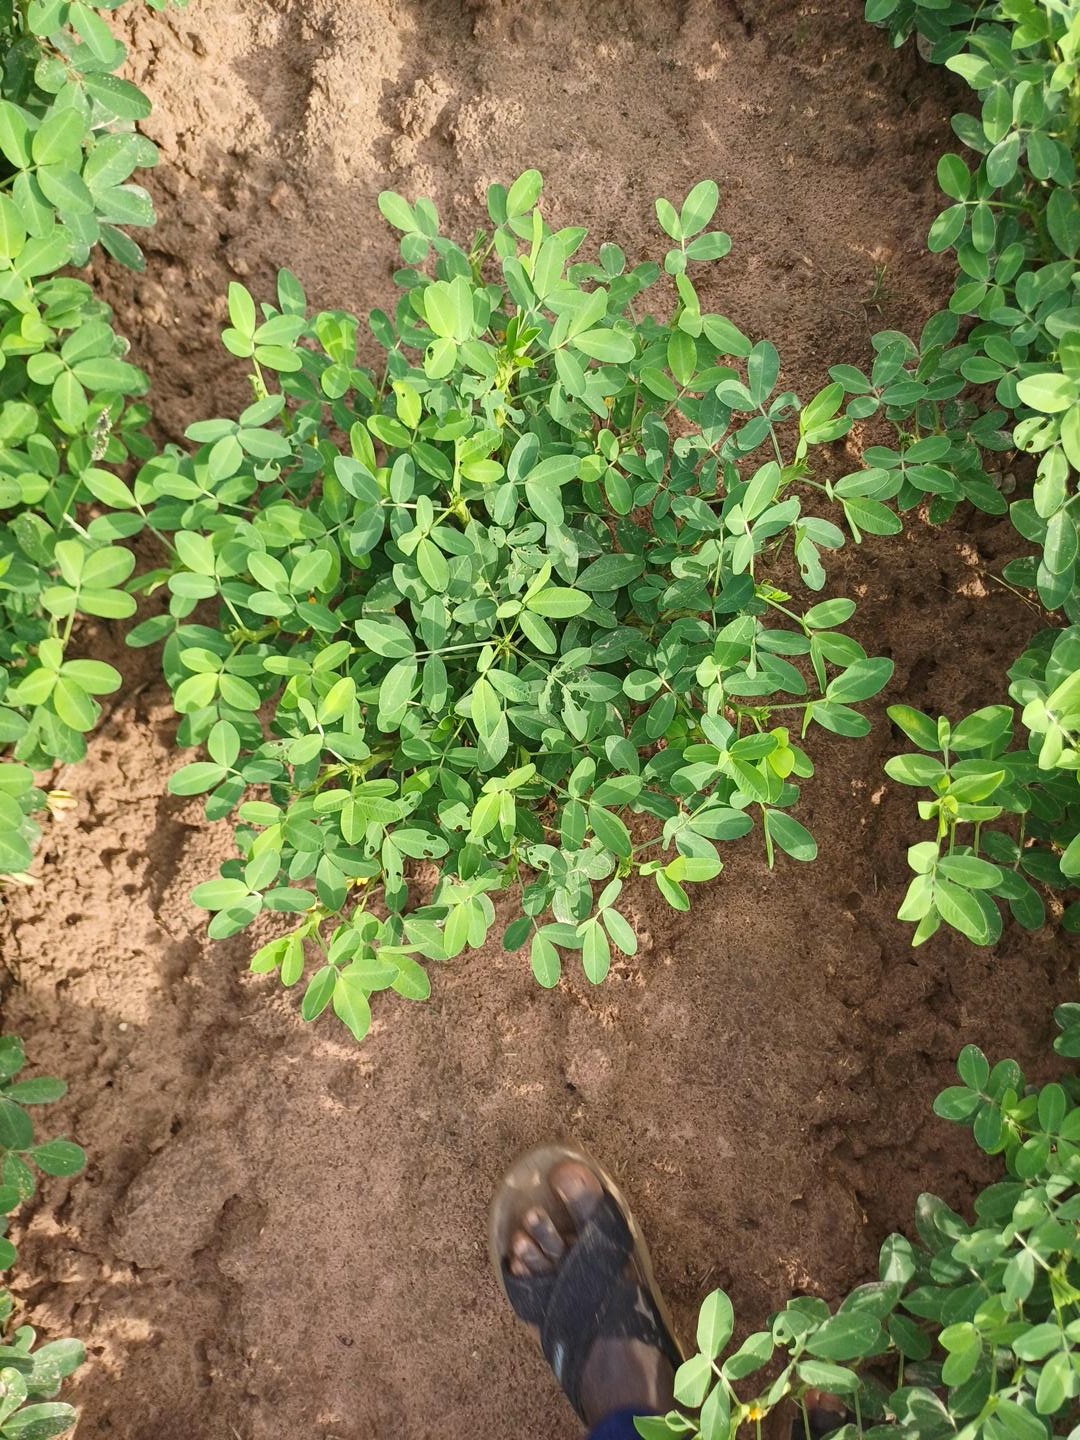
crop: groundnut
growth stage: flowering
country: Senegal
